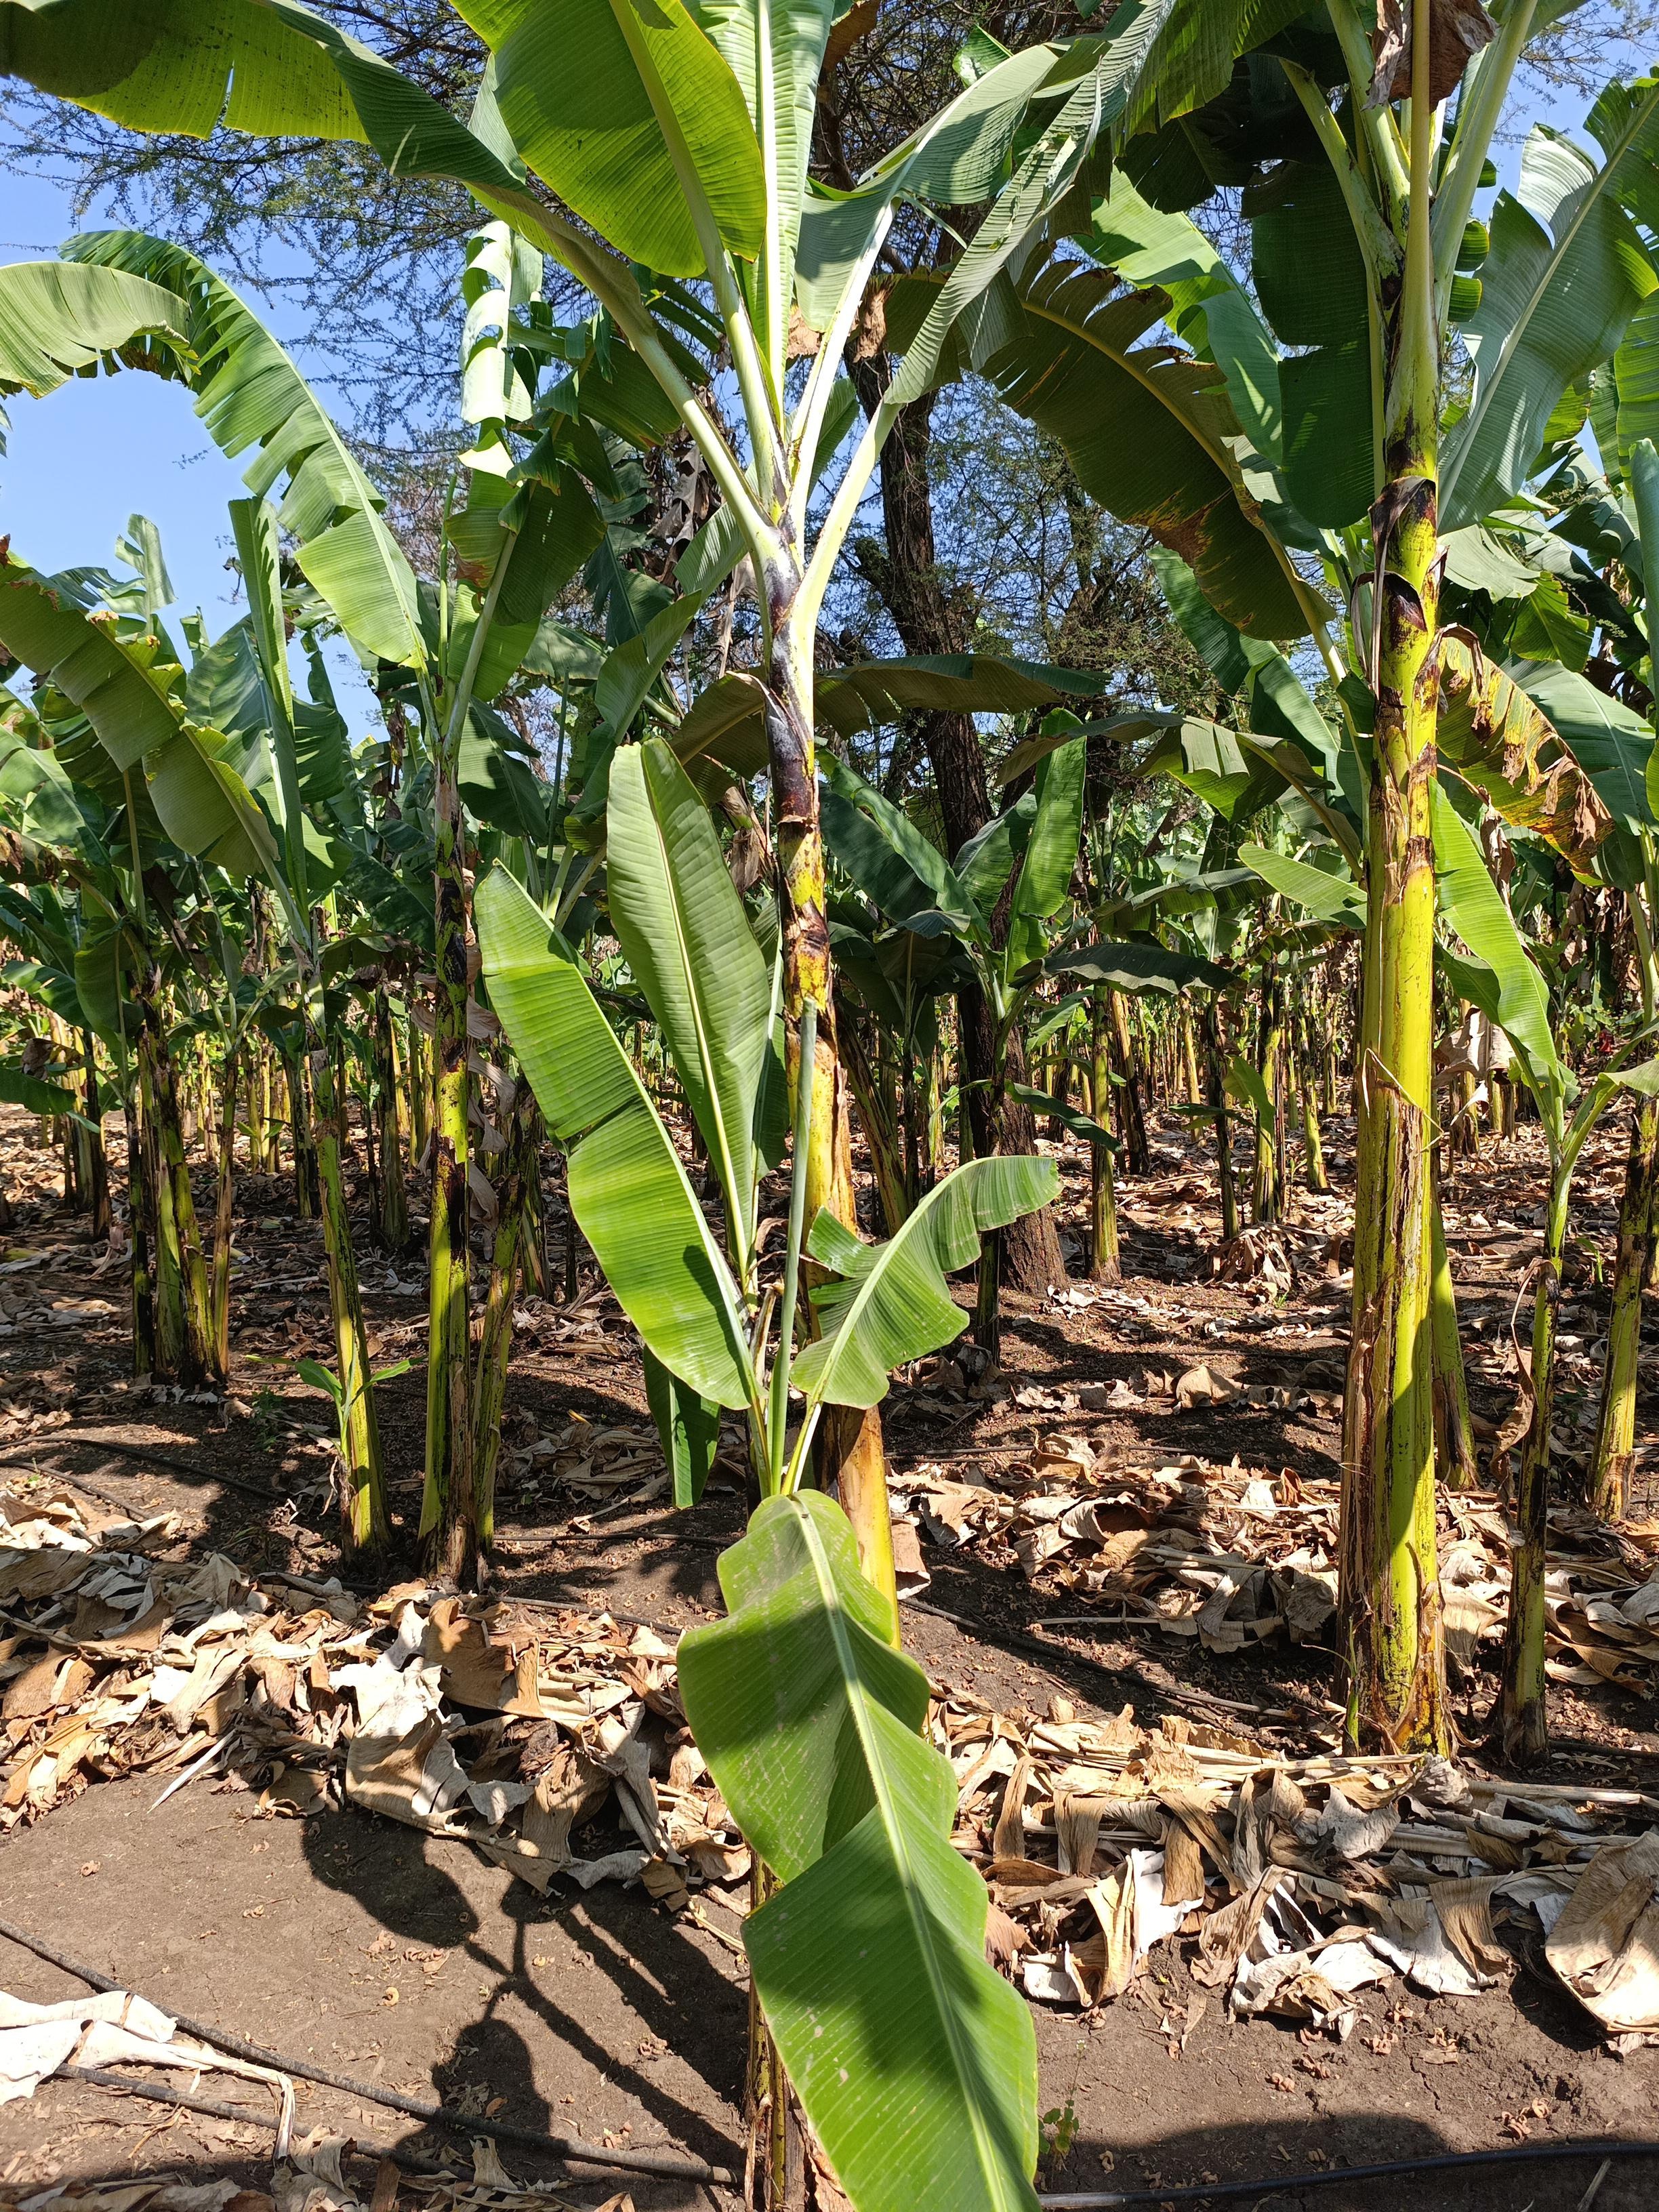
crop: banana
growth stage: vegetative
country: Tanzania
